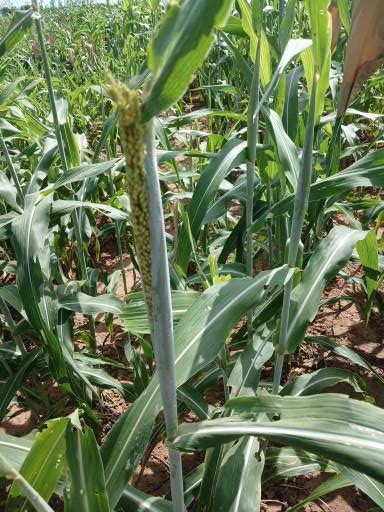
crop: sorghum
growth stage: heading tuber
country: Senegal
